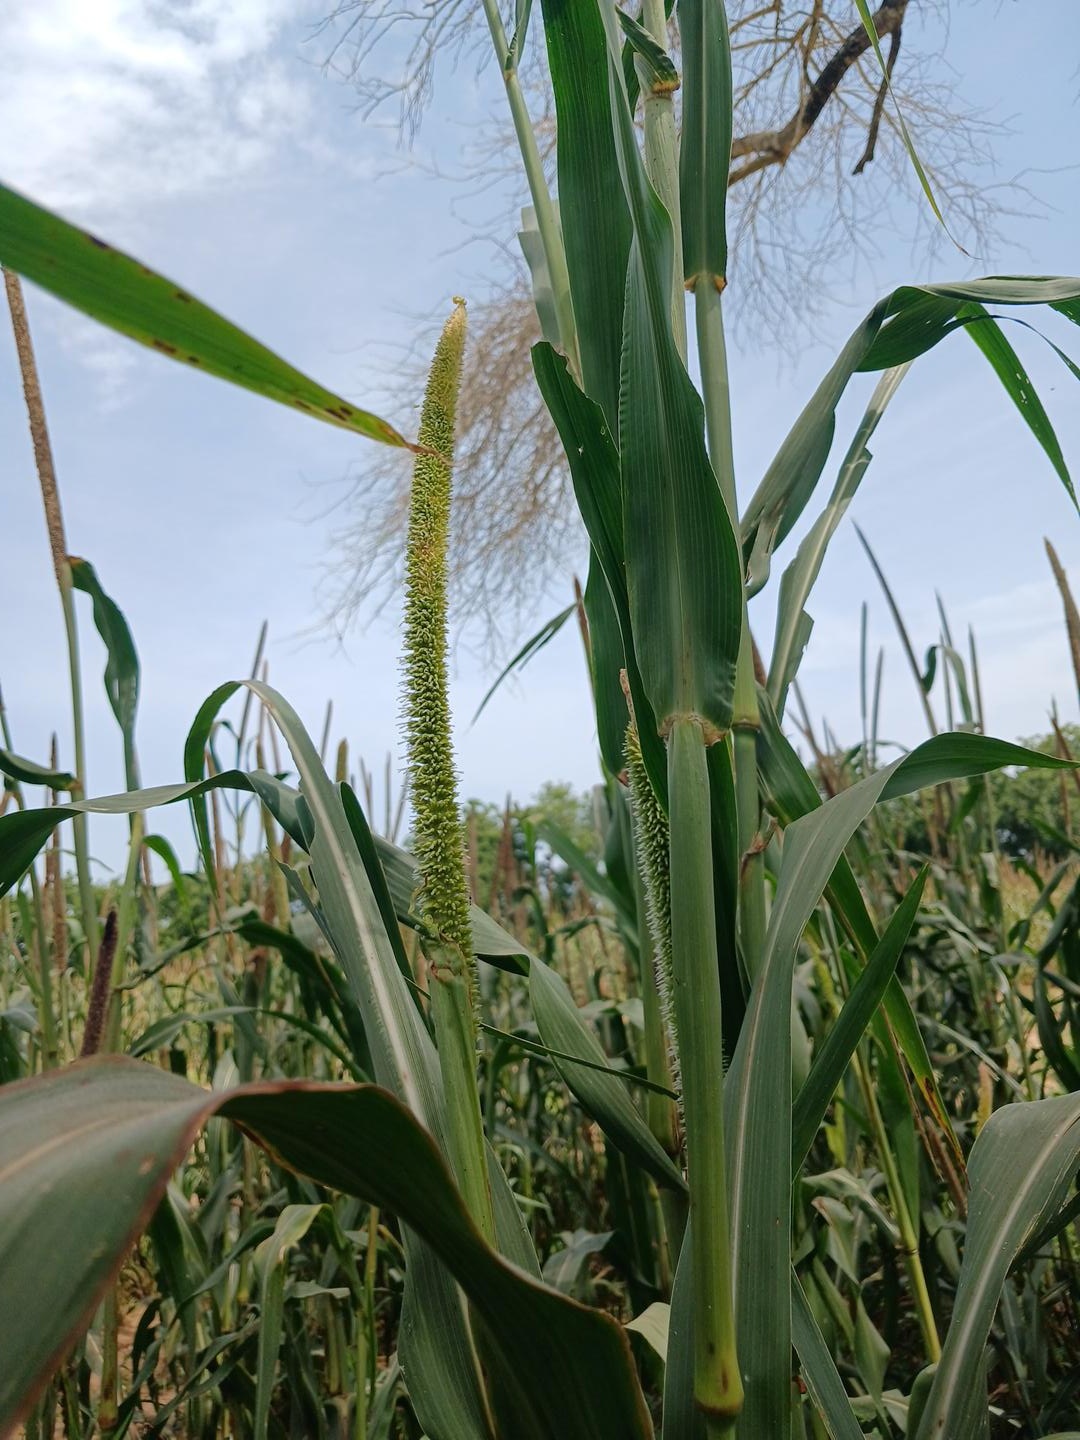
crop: pearl millet
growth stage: filling grain
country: Senegal
